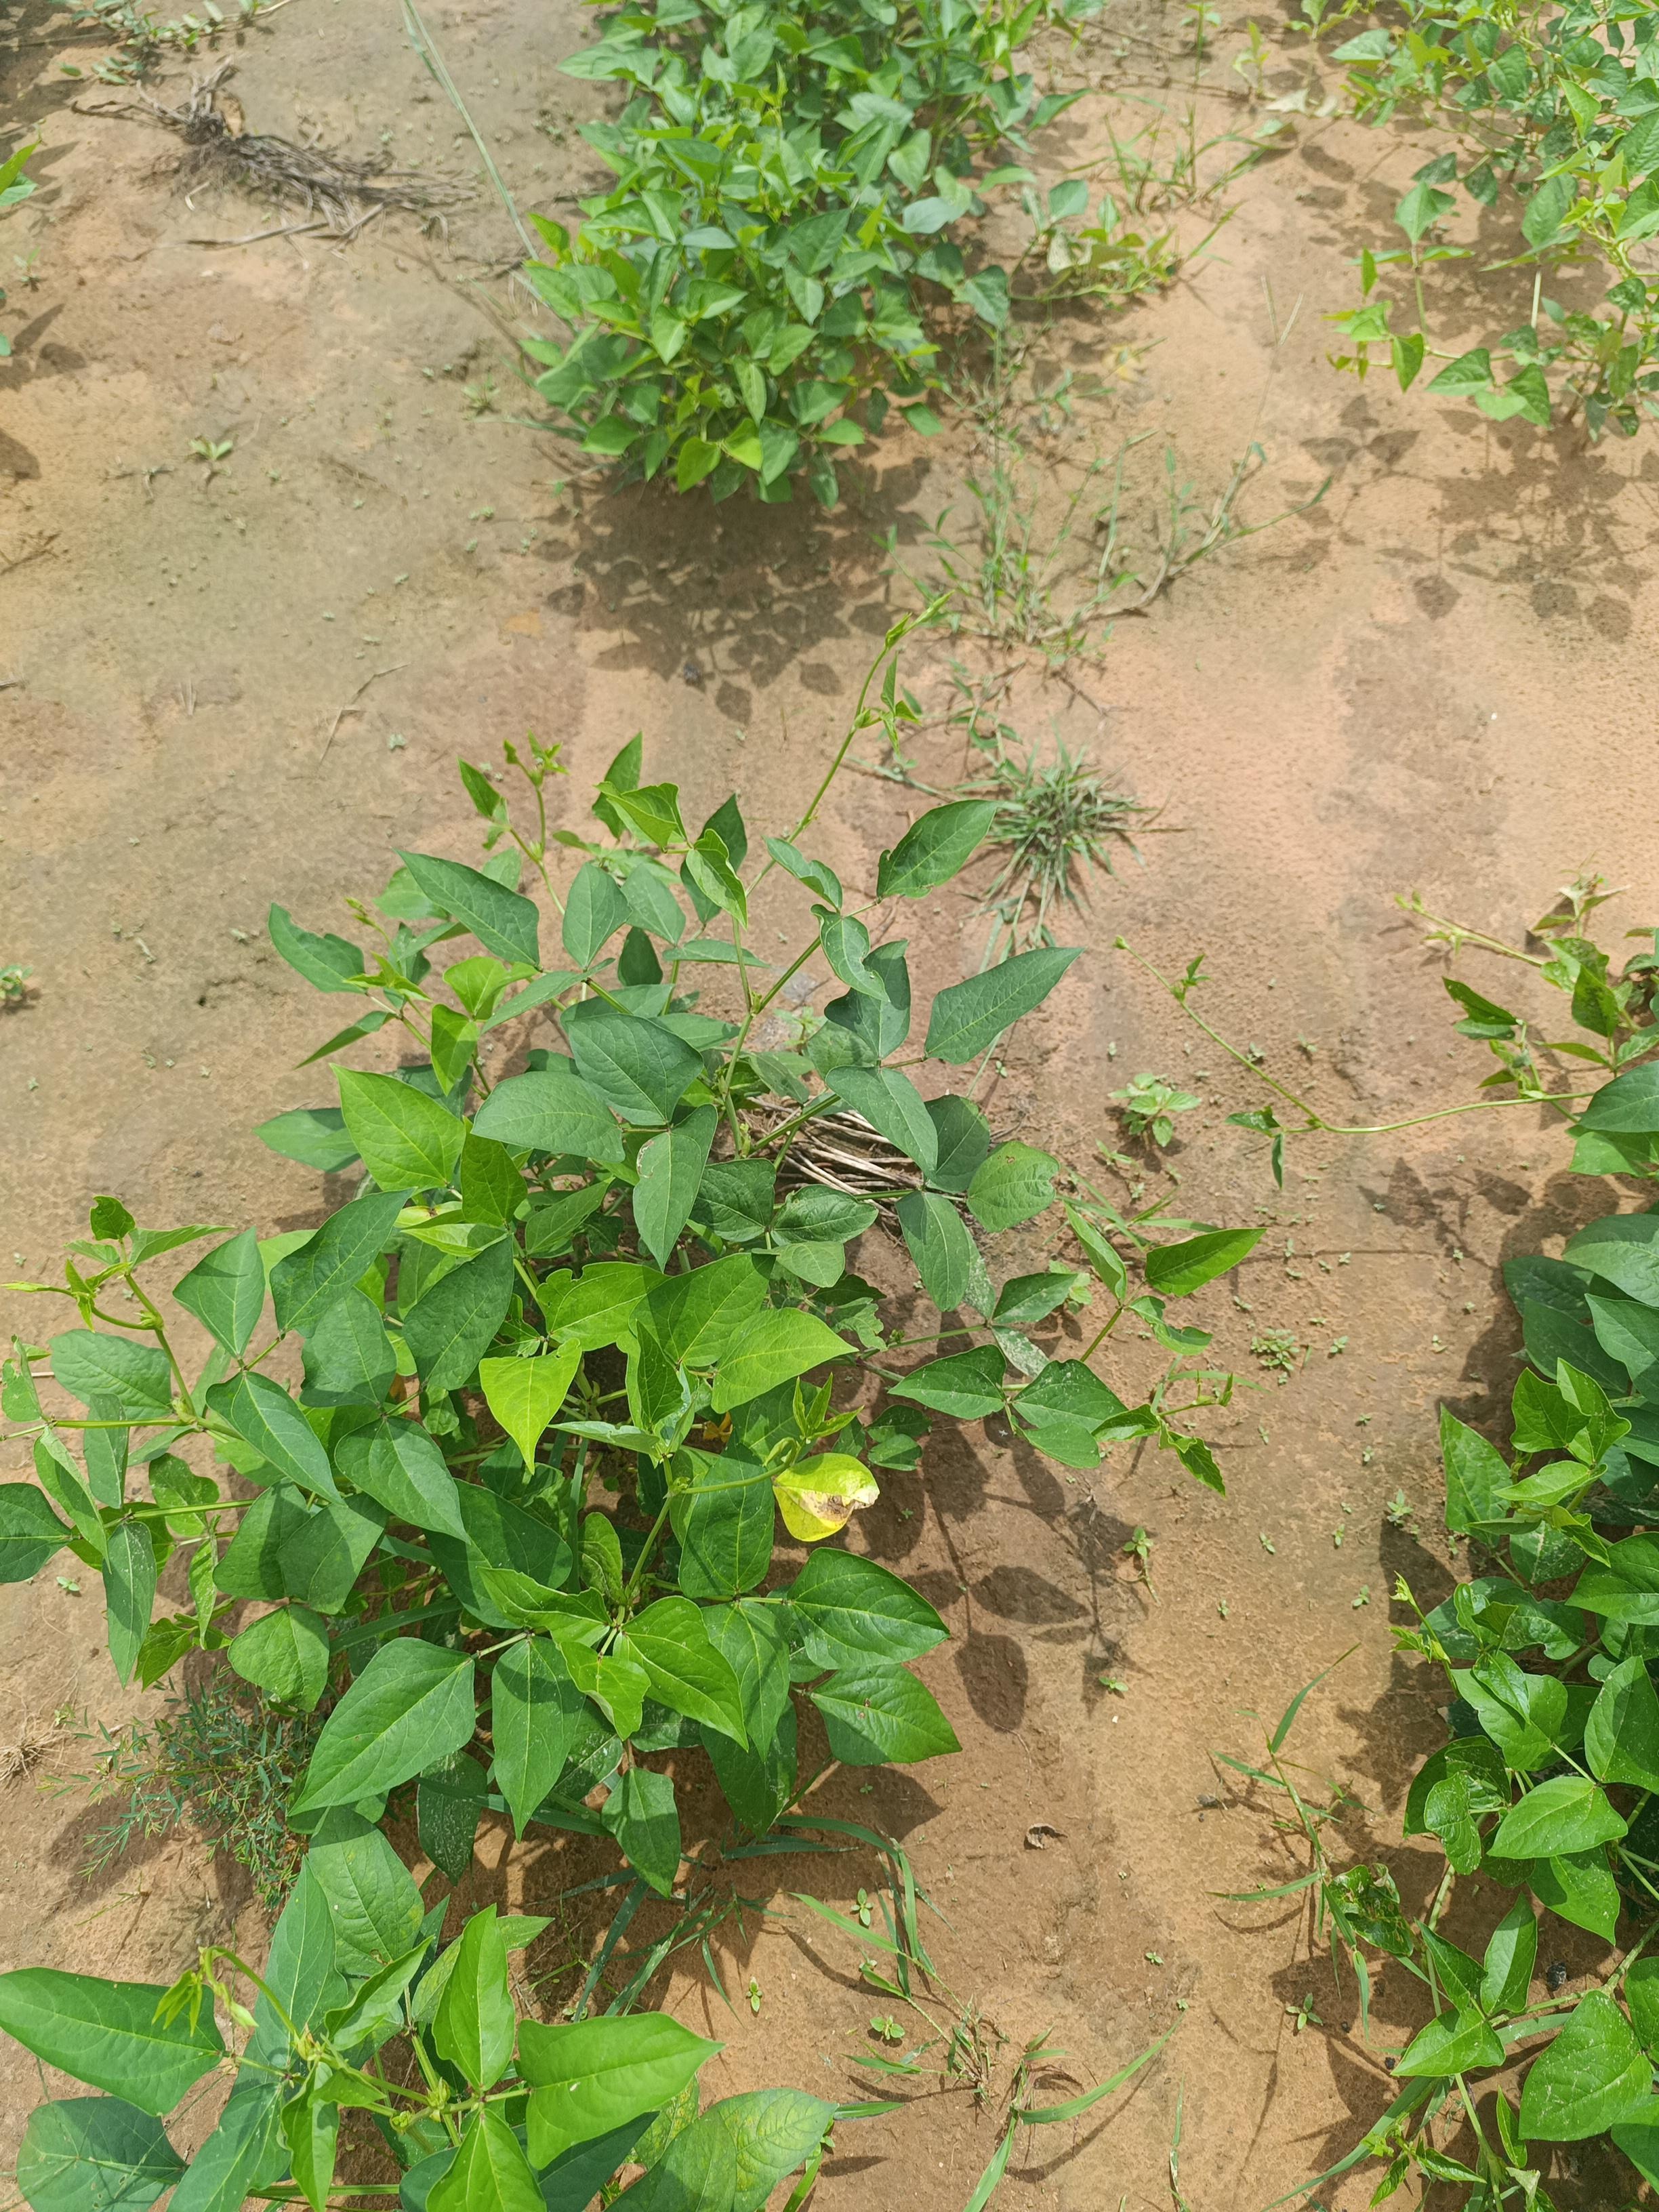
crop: cowpea
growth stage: vegetative
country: Nigeria
